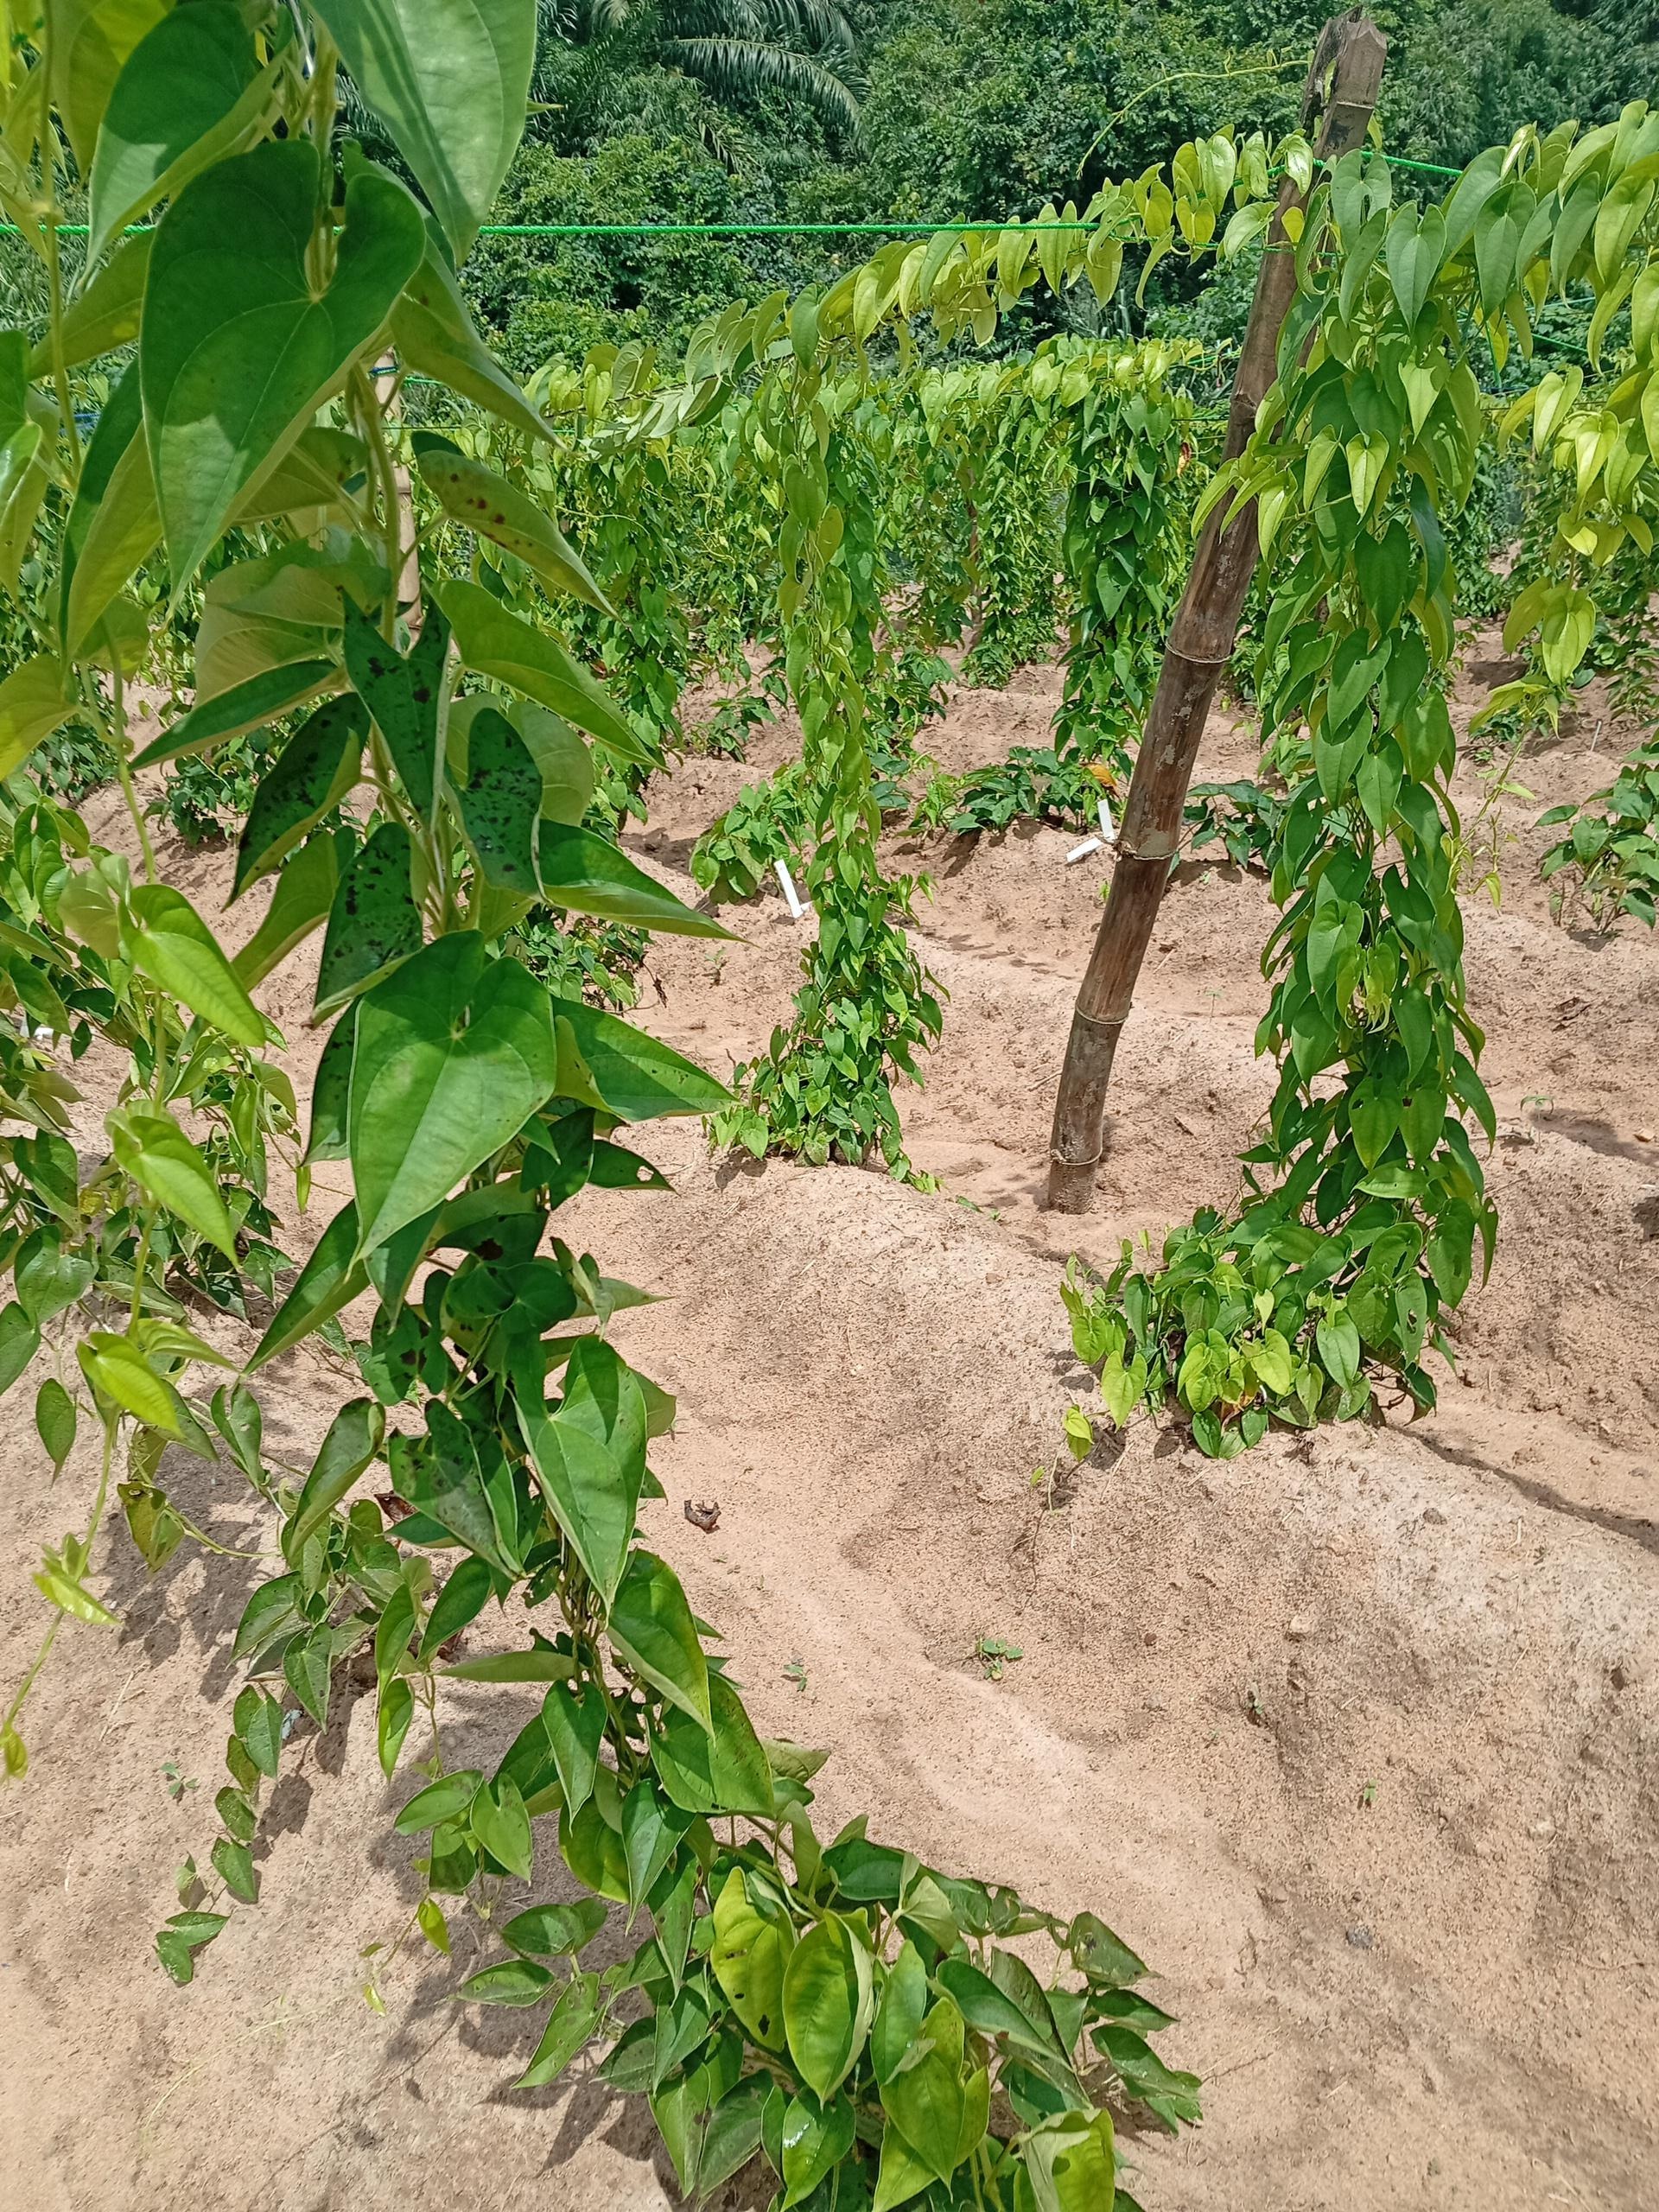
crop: yam
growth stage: vegetative
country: Nigeria
